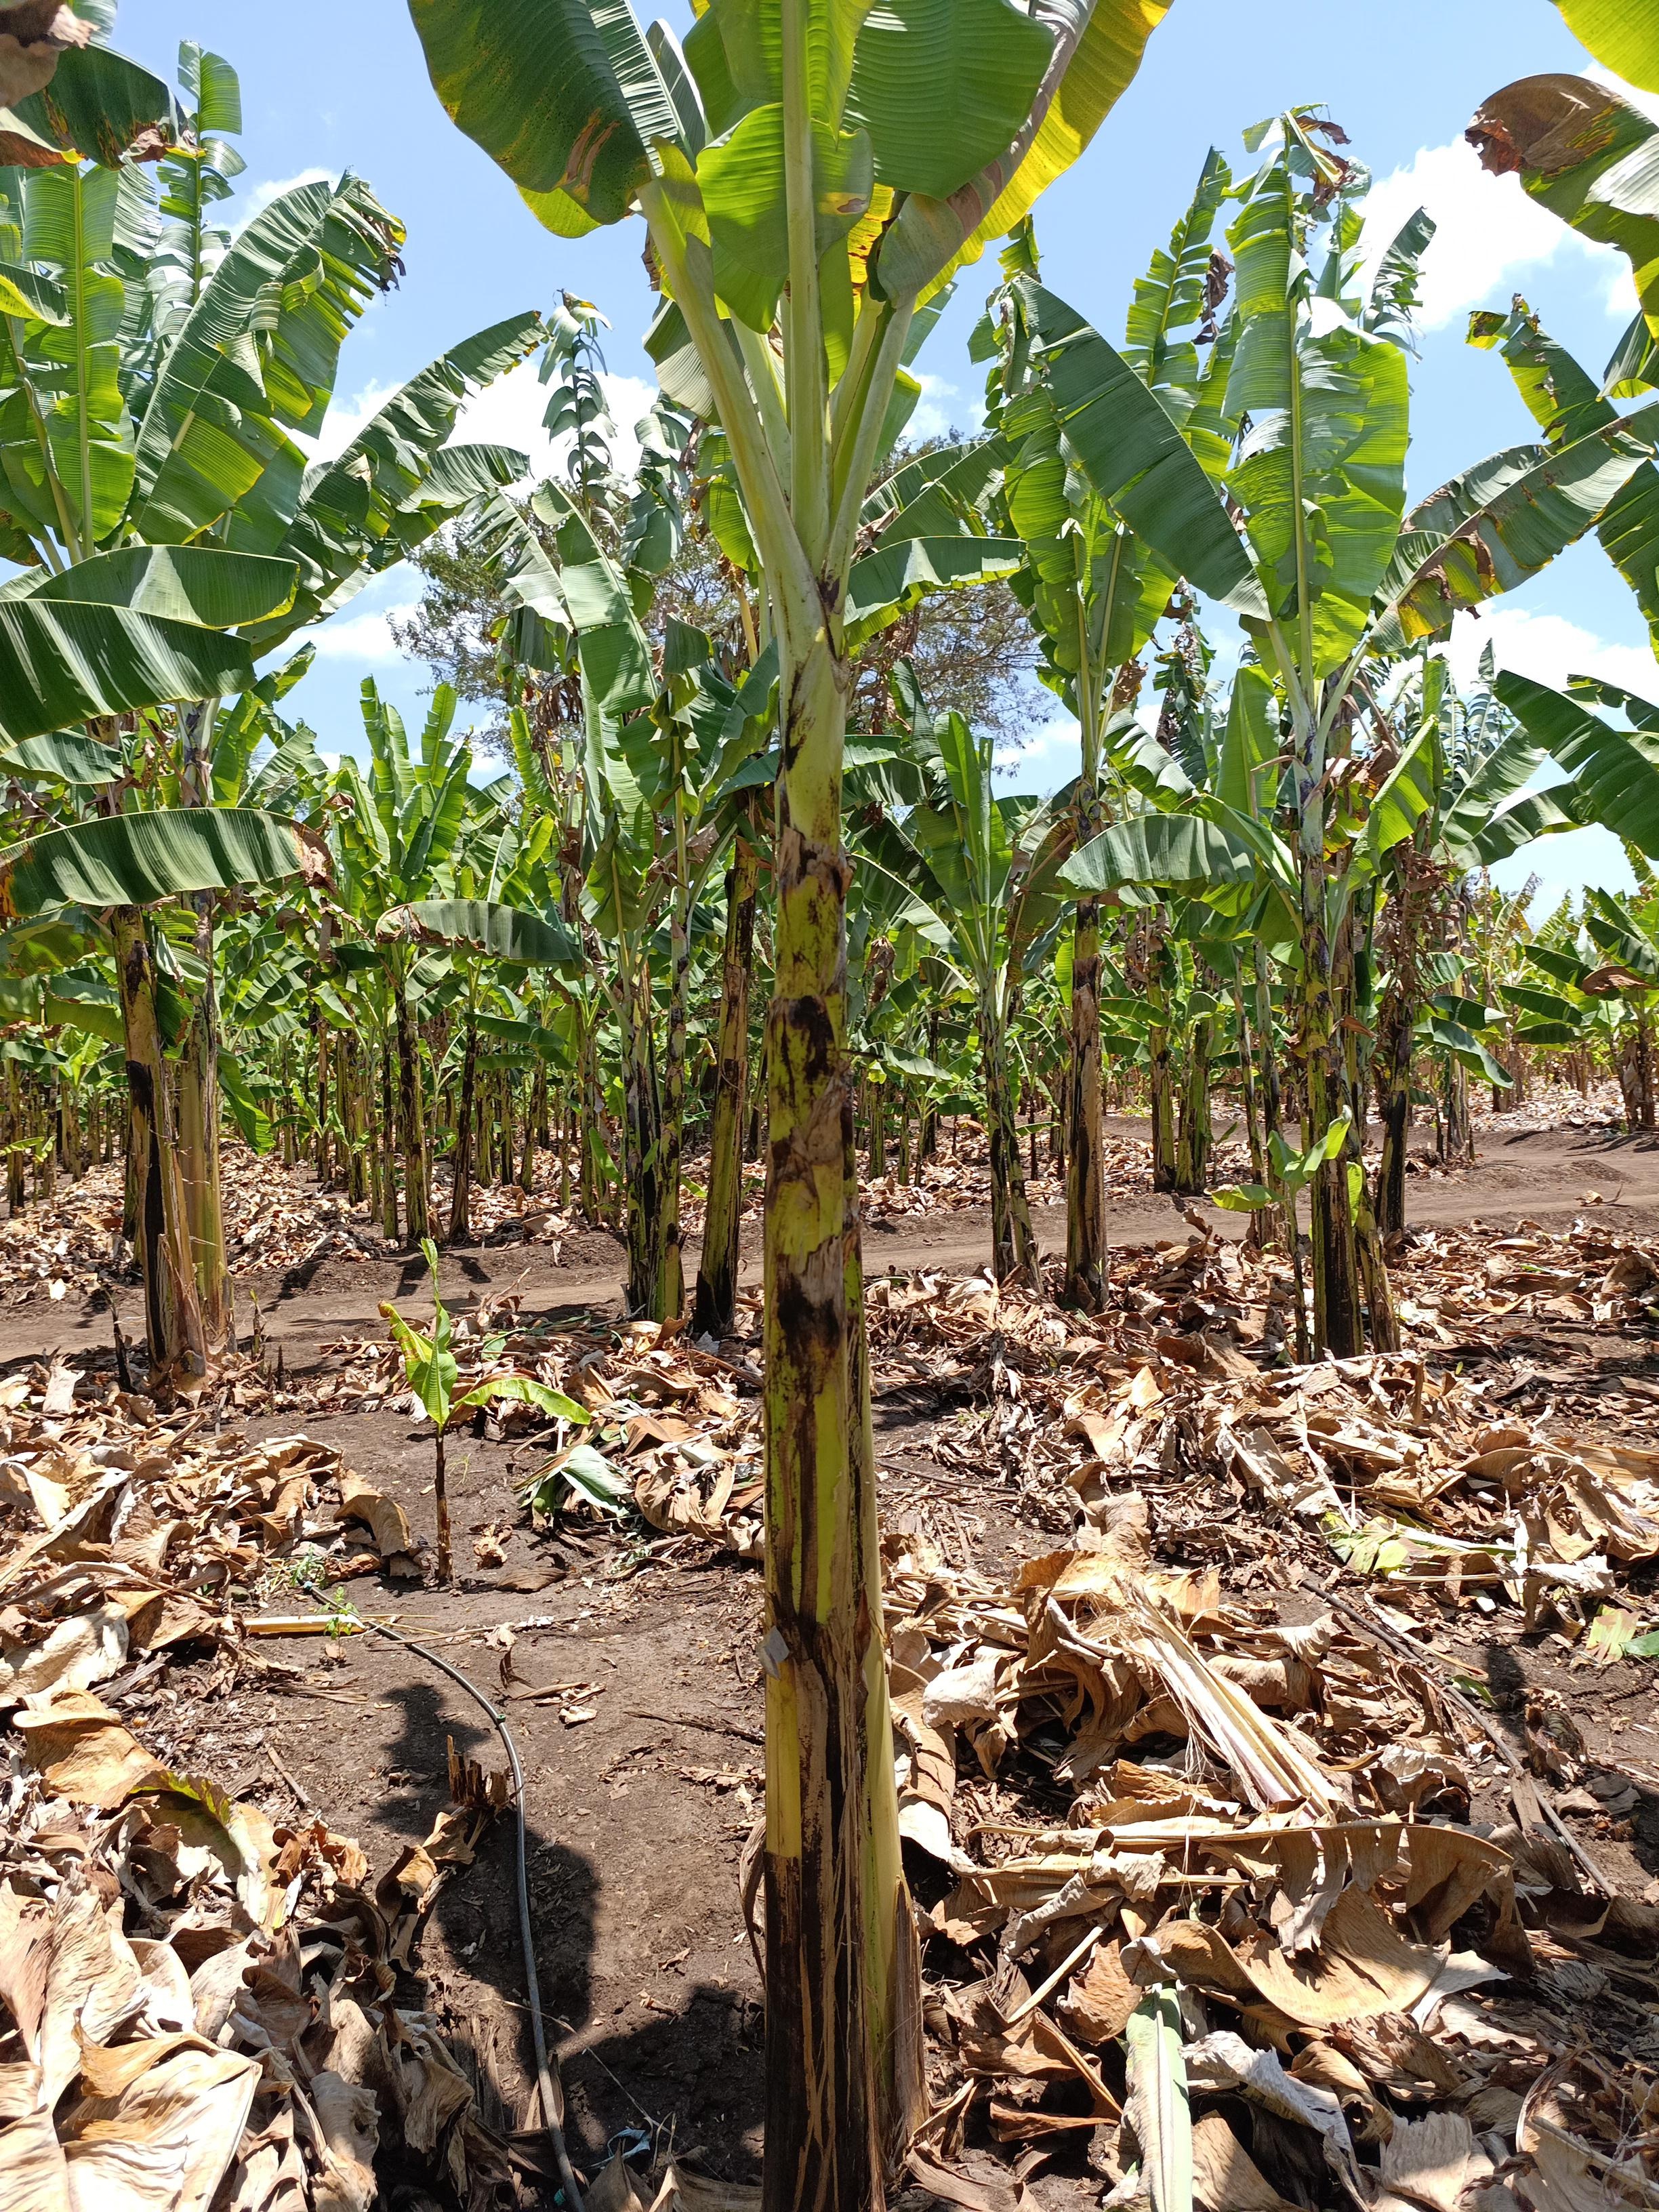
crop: banana
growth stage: vegetative
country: Tanzania
